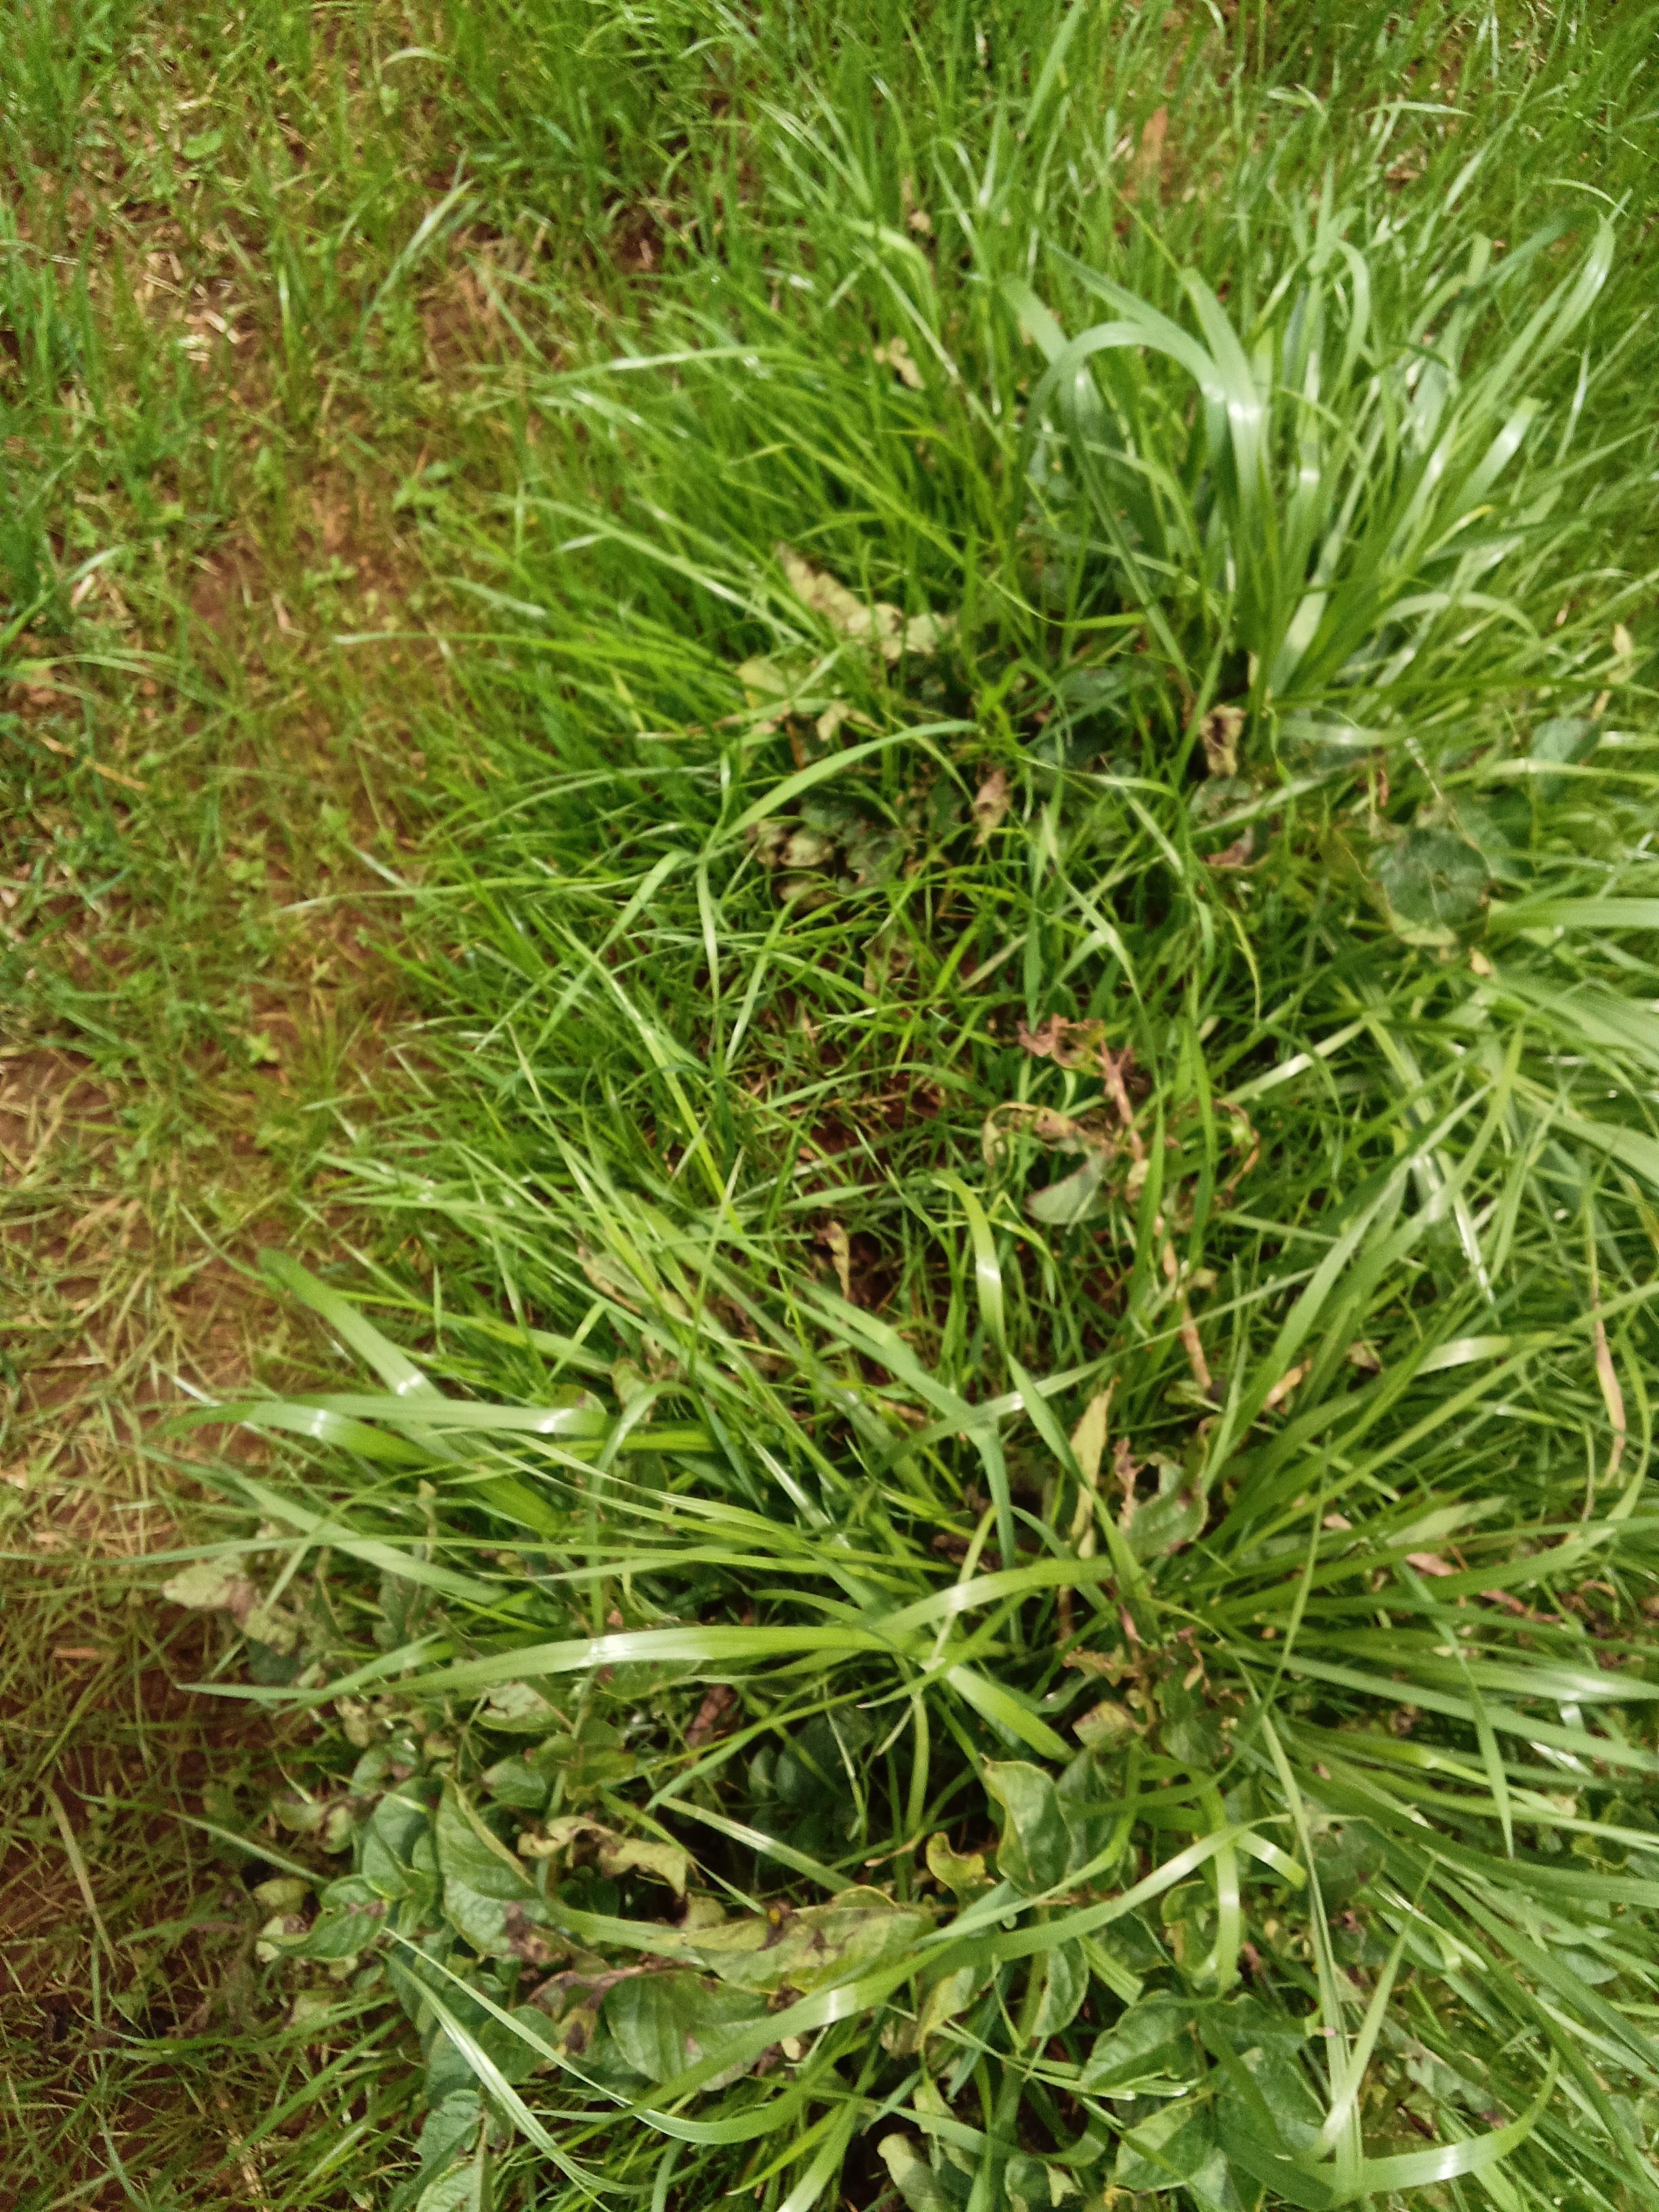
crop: potato
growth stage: harvest maturity
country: Kenya
